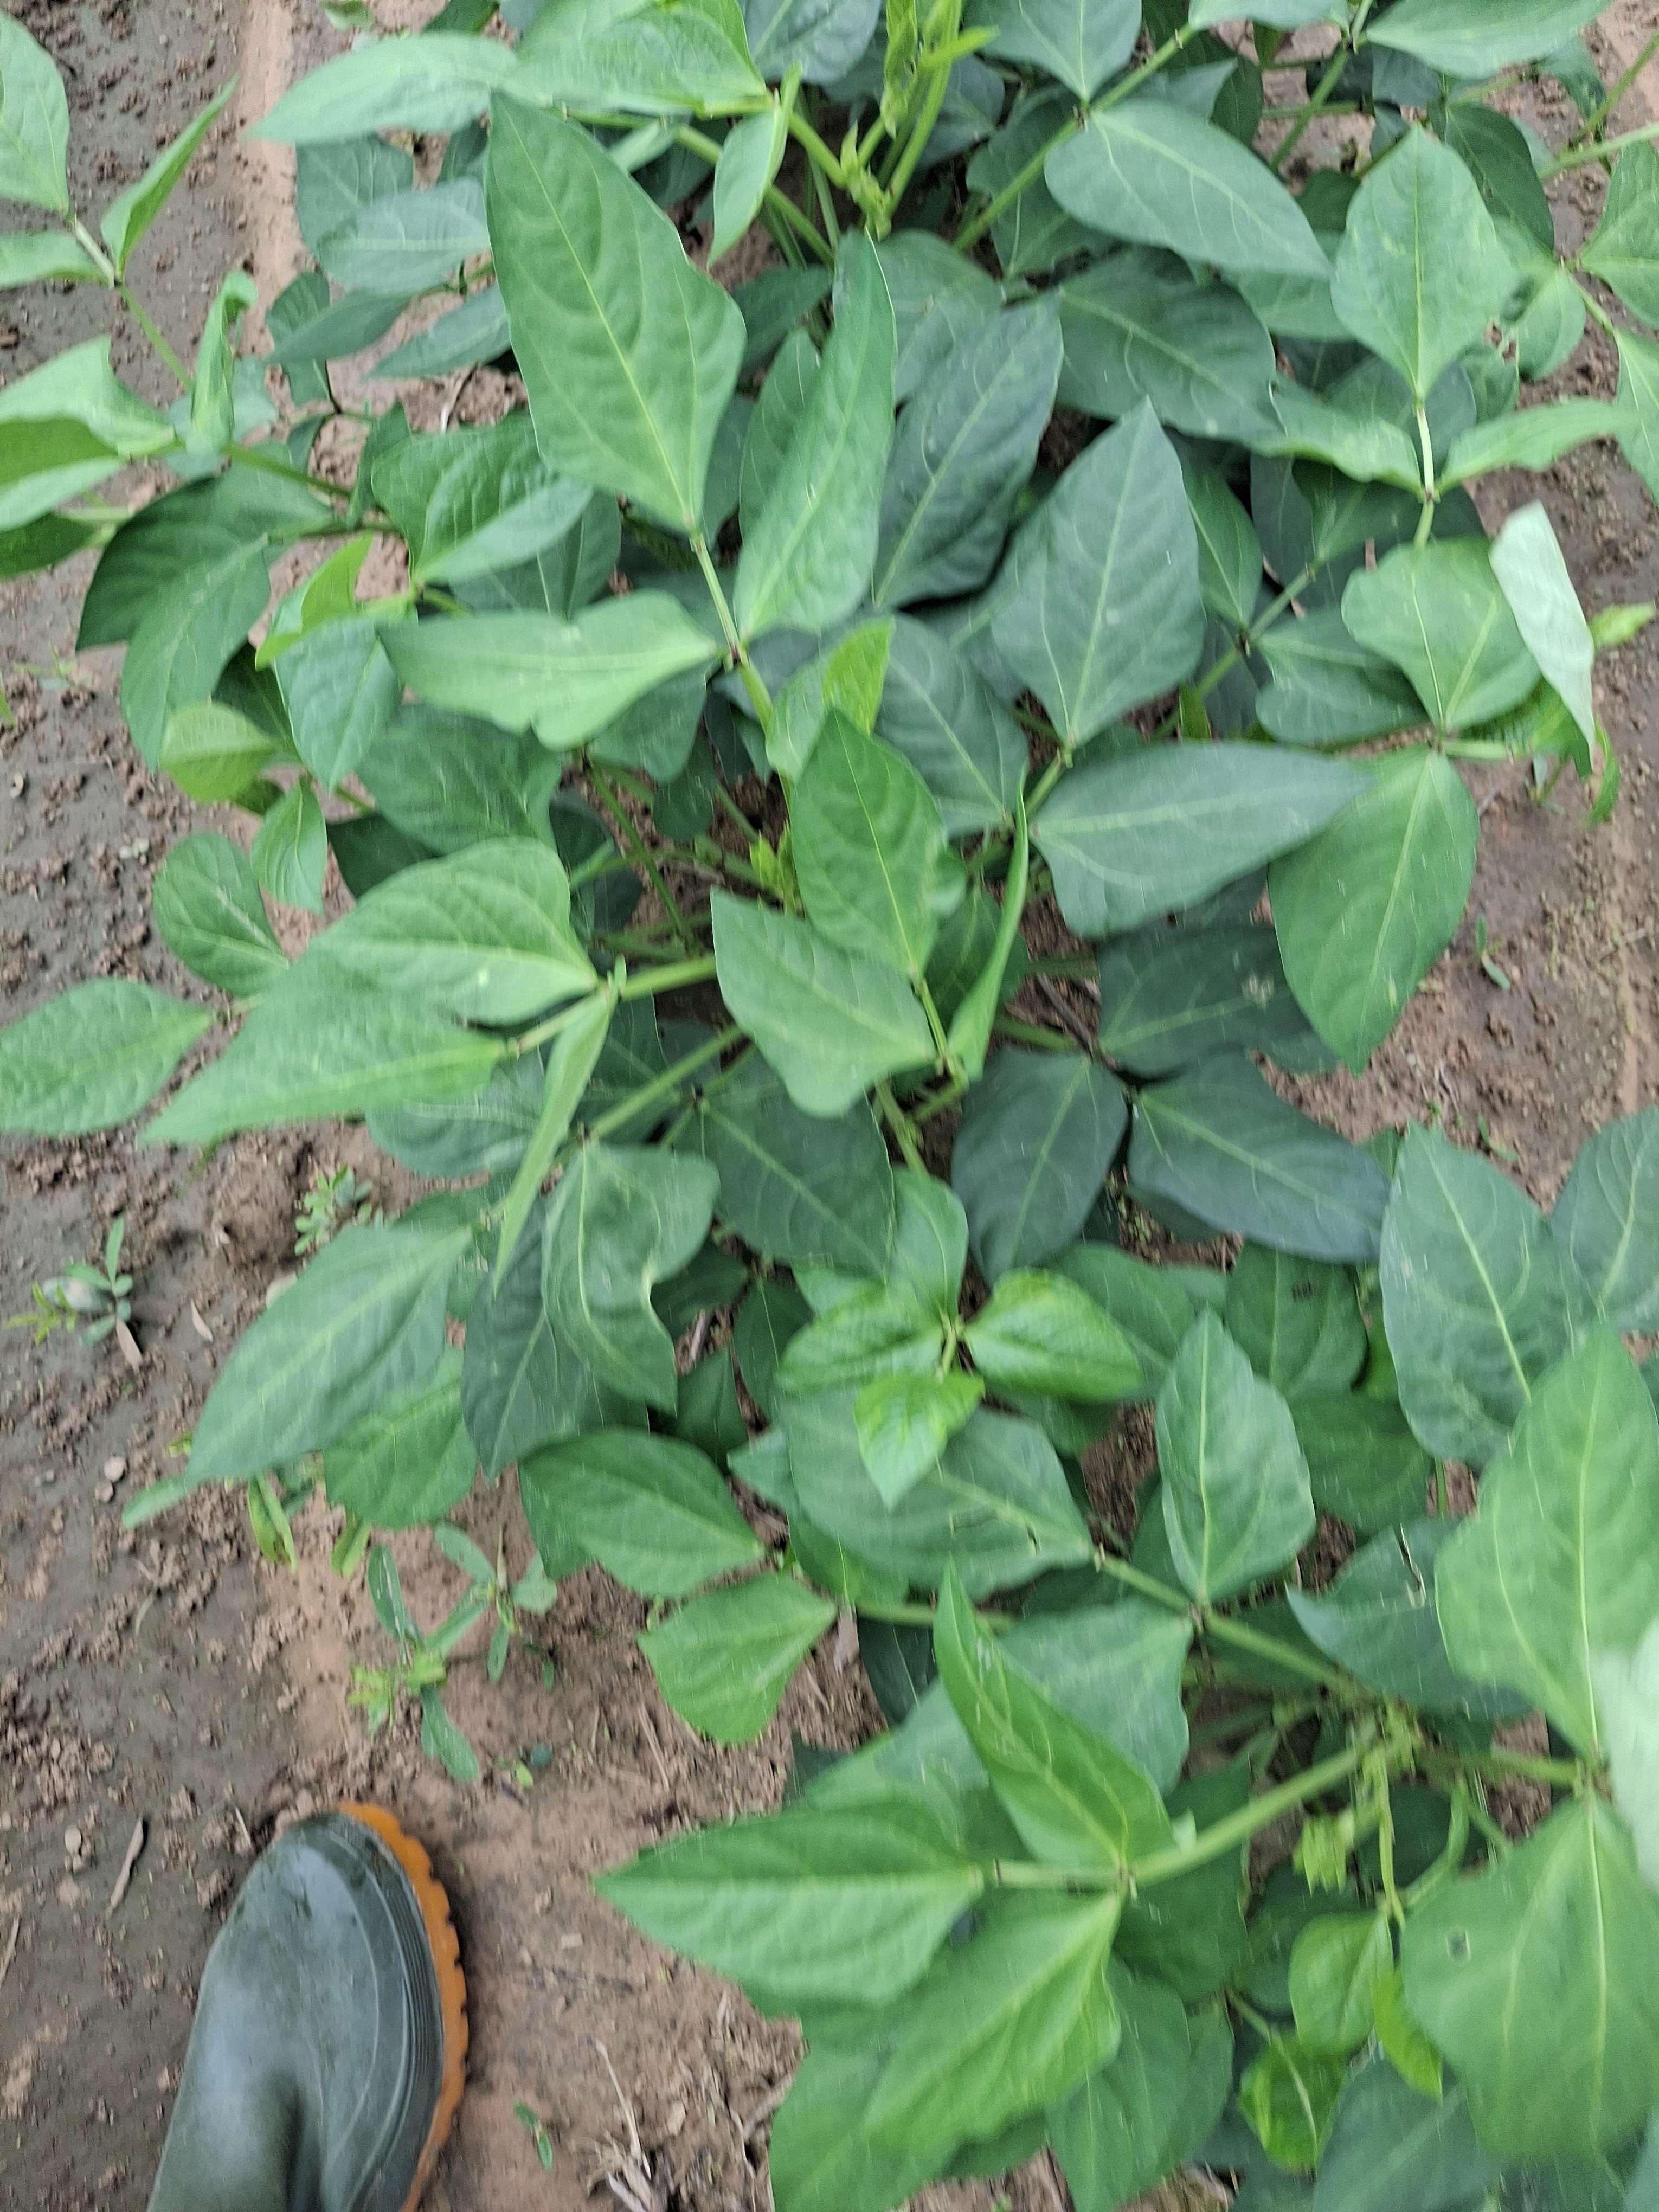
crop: cowpea
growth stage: vegetative
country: Nigeria
